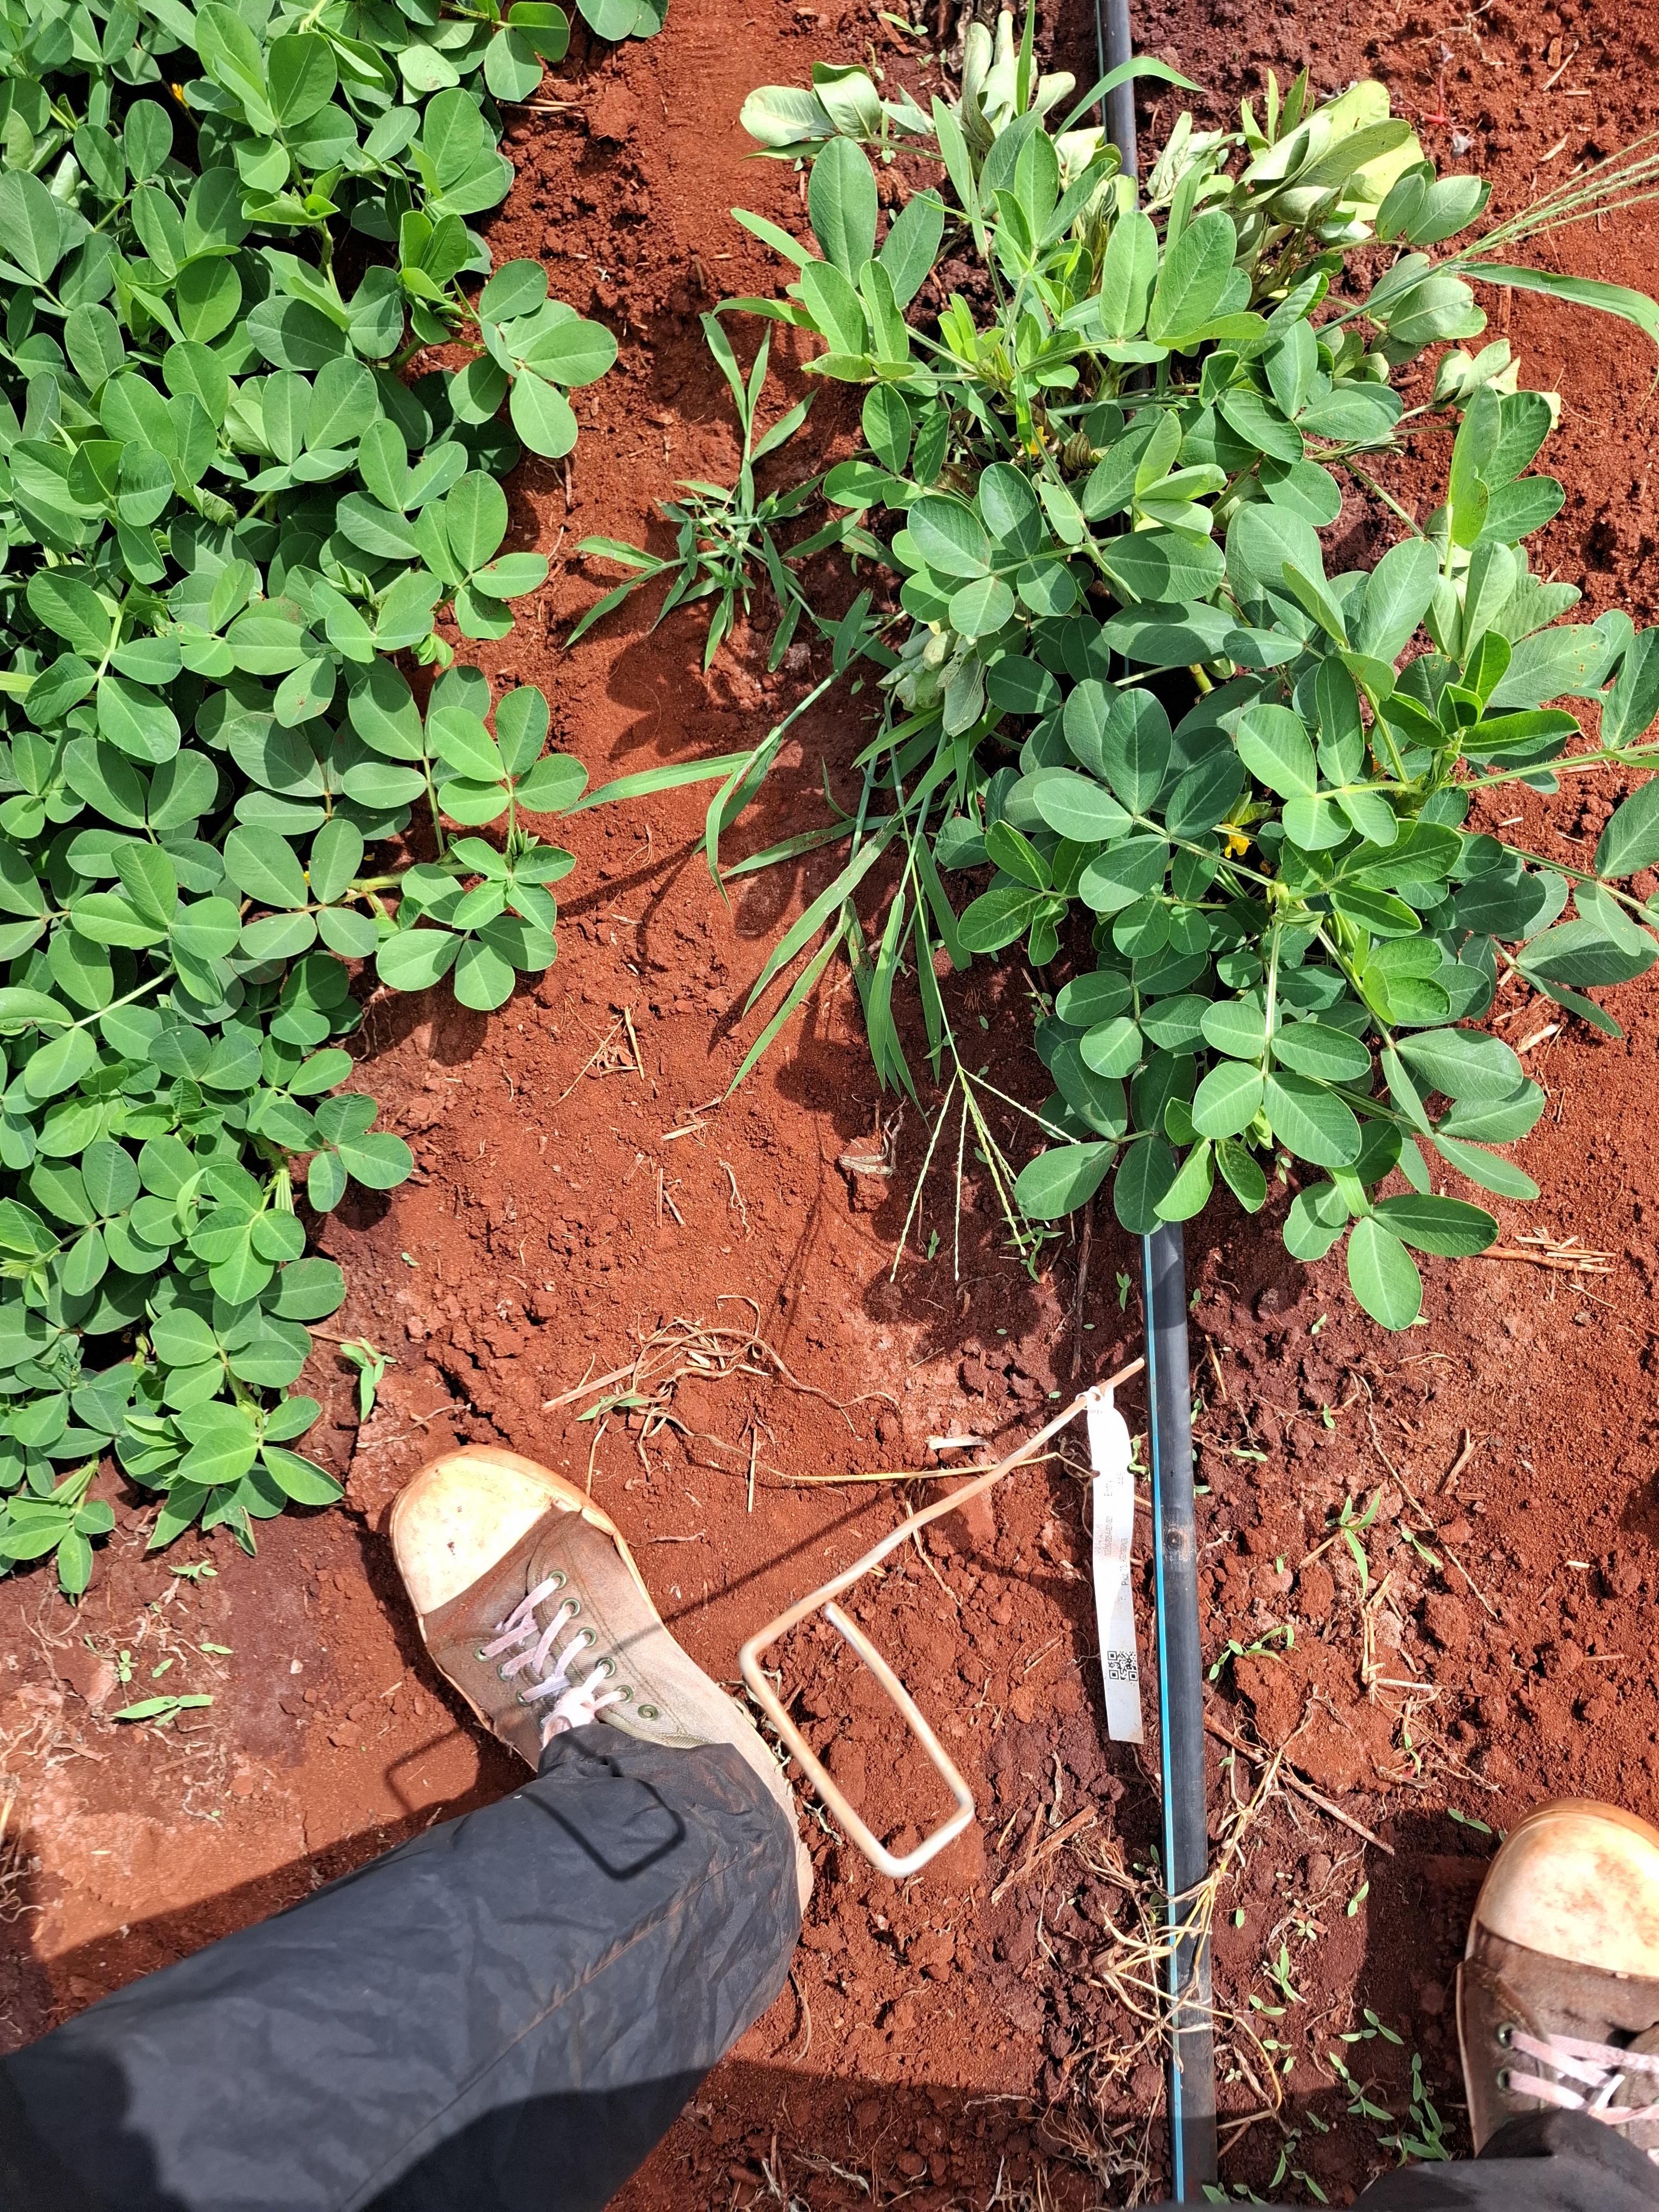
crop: groundnut
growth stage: flowering
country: Kenya
